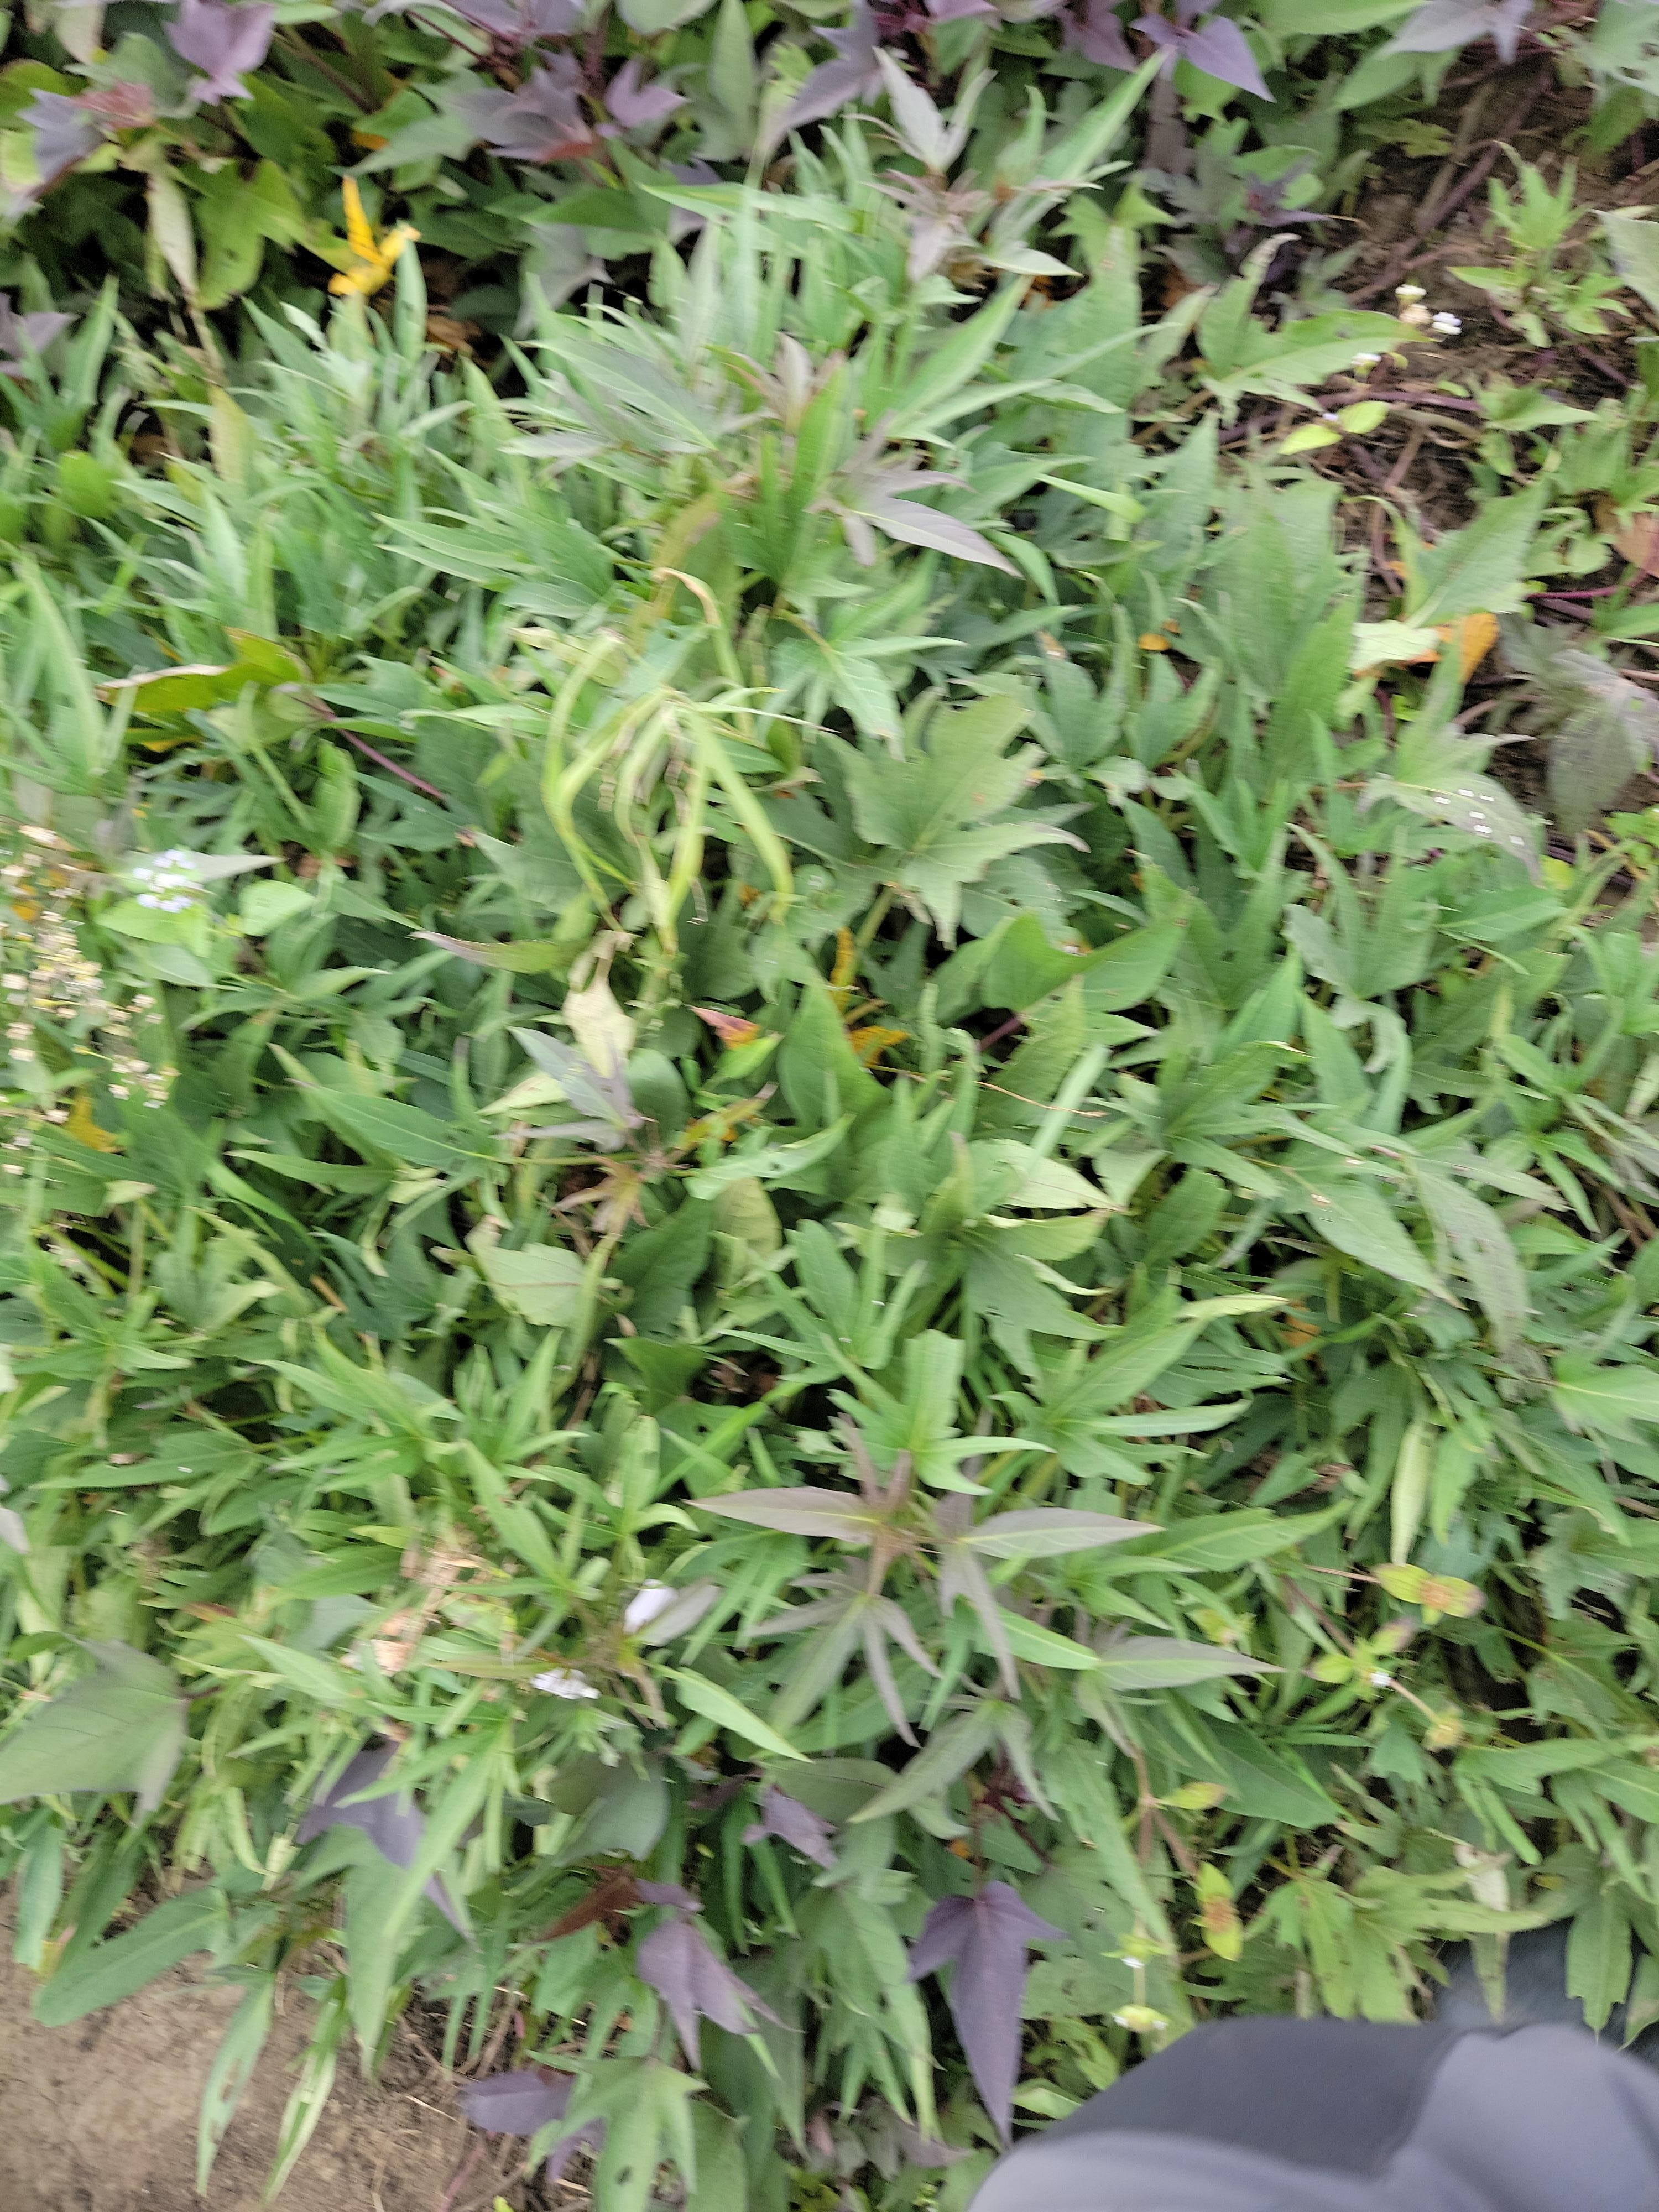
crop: sweet potato
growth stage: flowering
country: Tanzania
